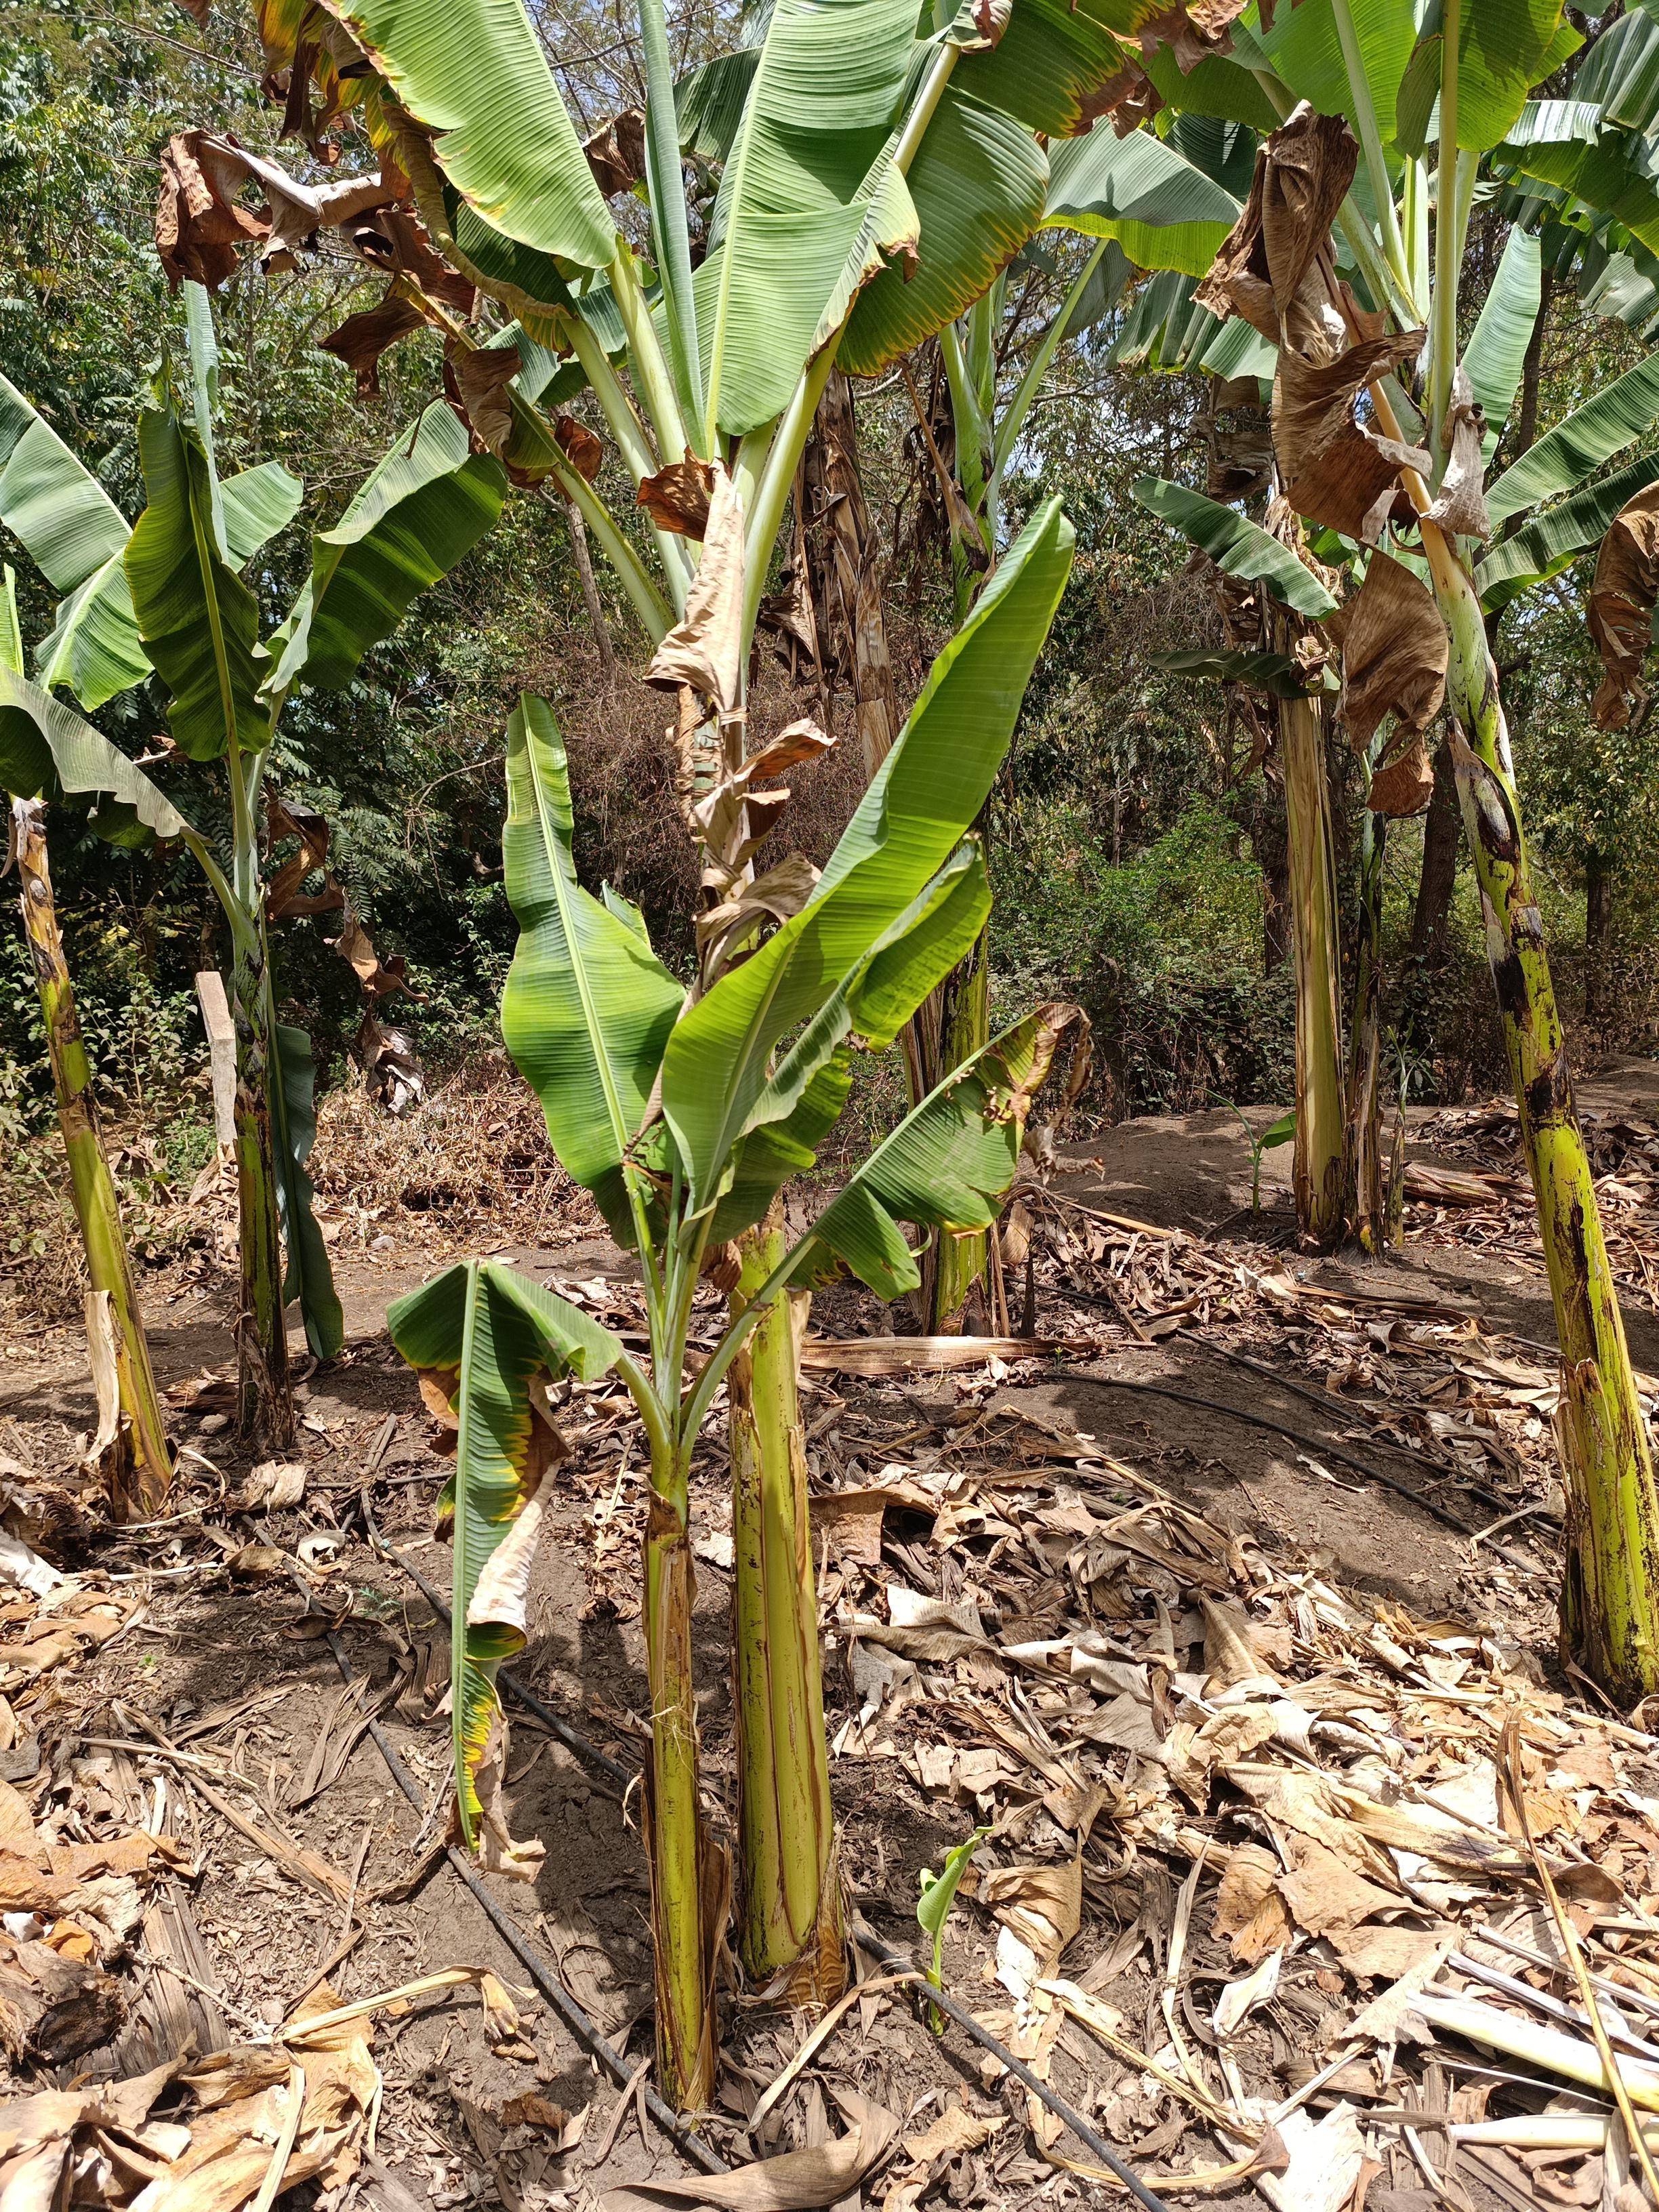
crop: banana
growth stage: vegetative
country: Tanzania
